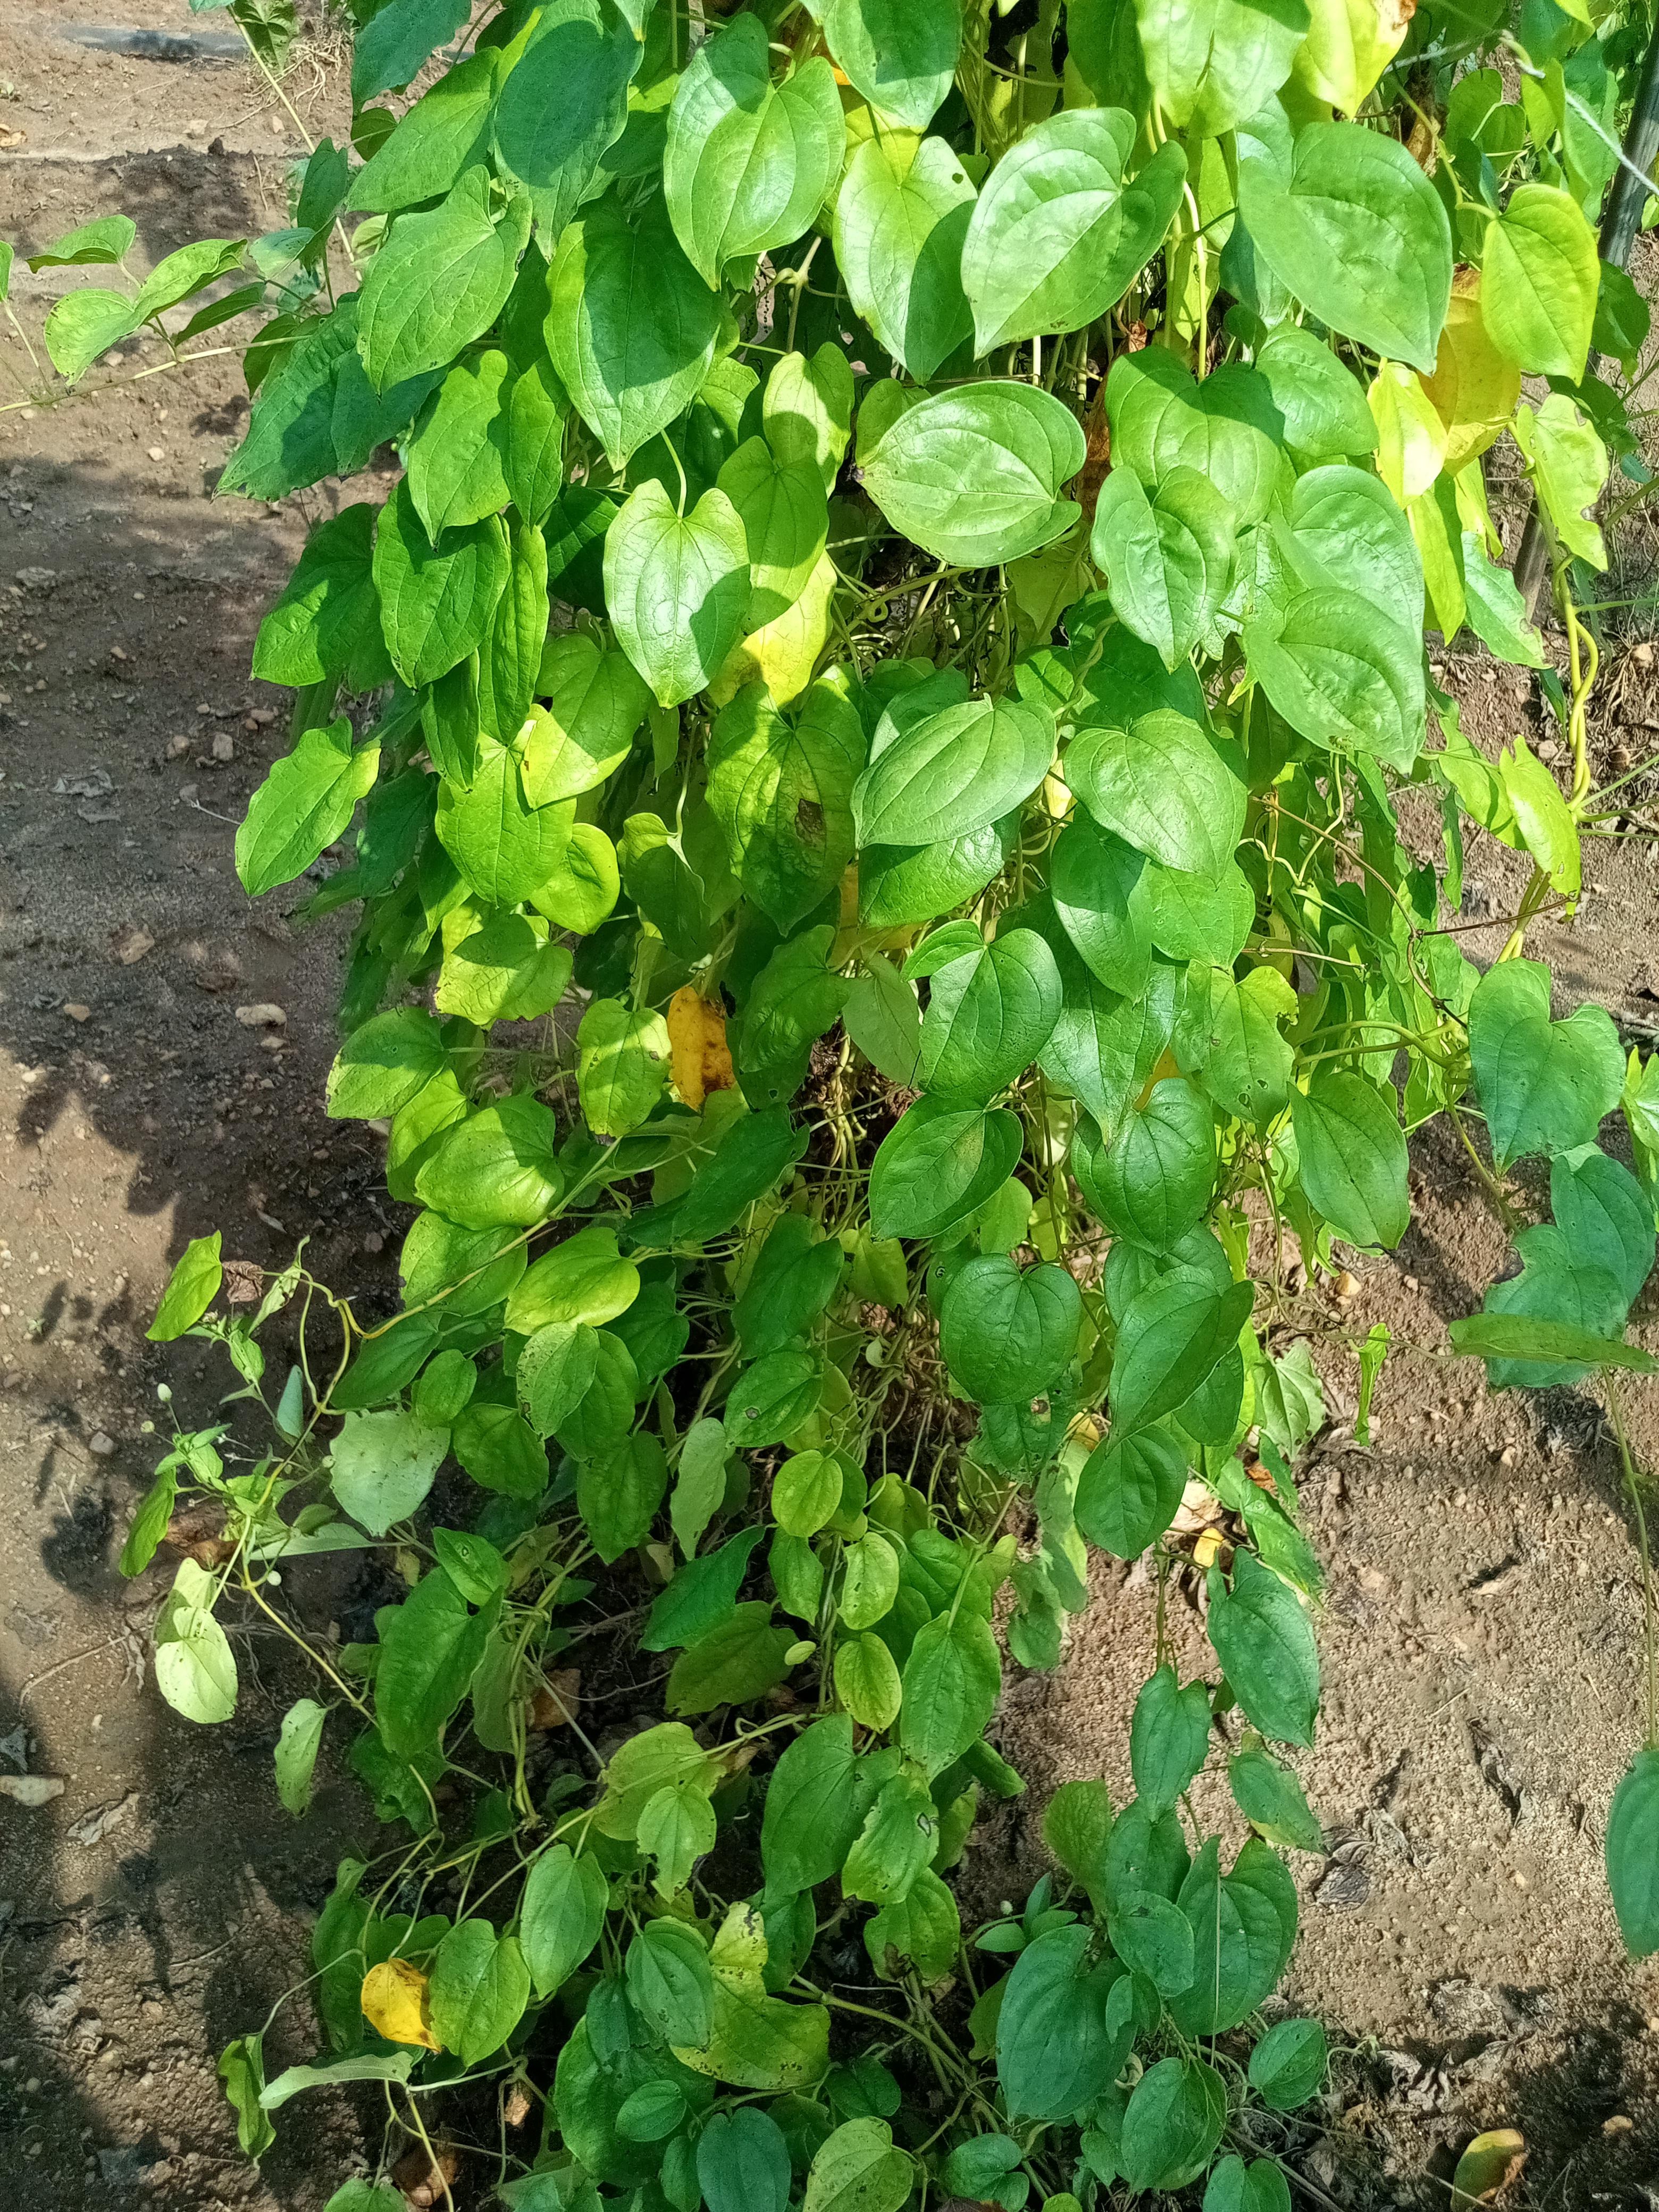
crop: yam
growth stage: maturity
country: Nigeria
